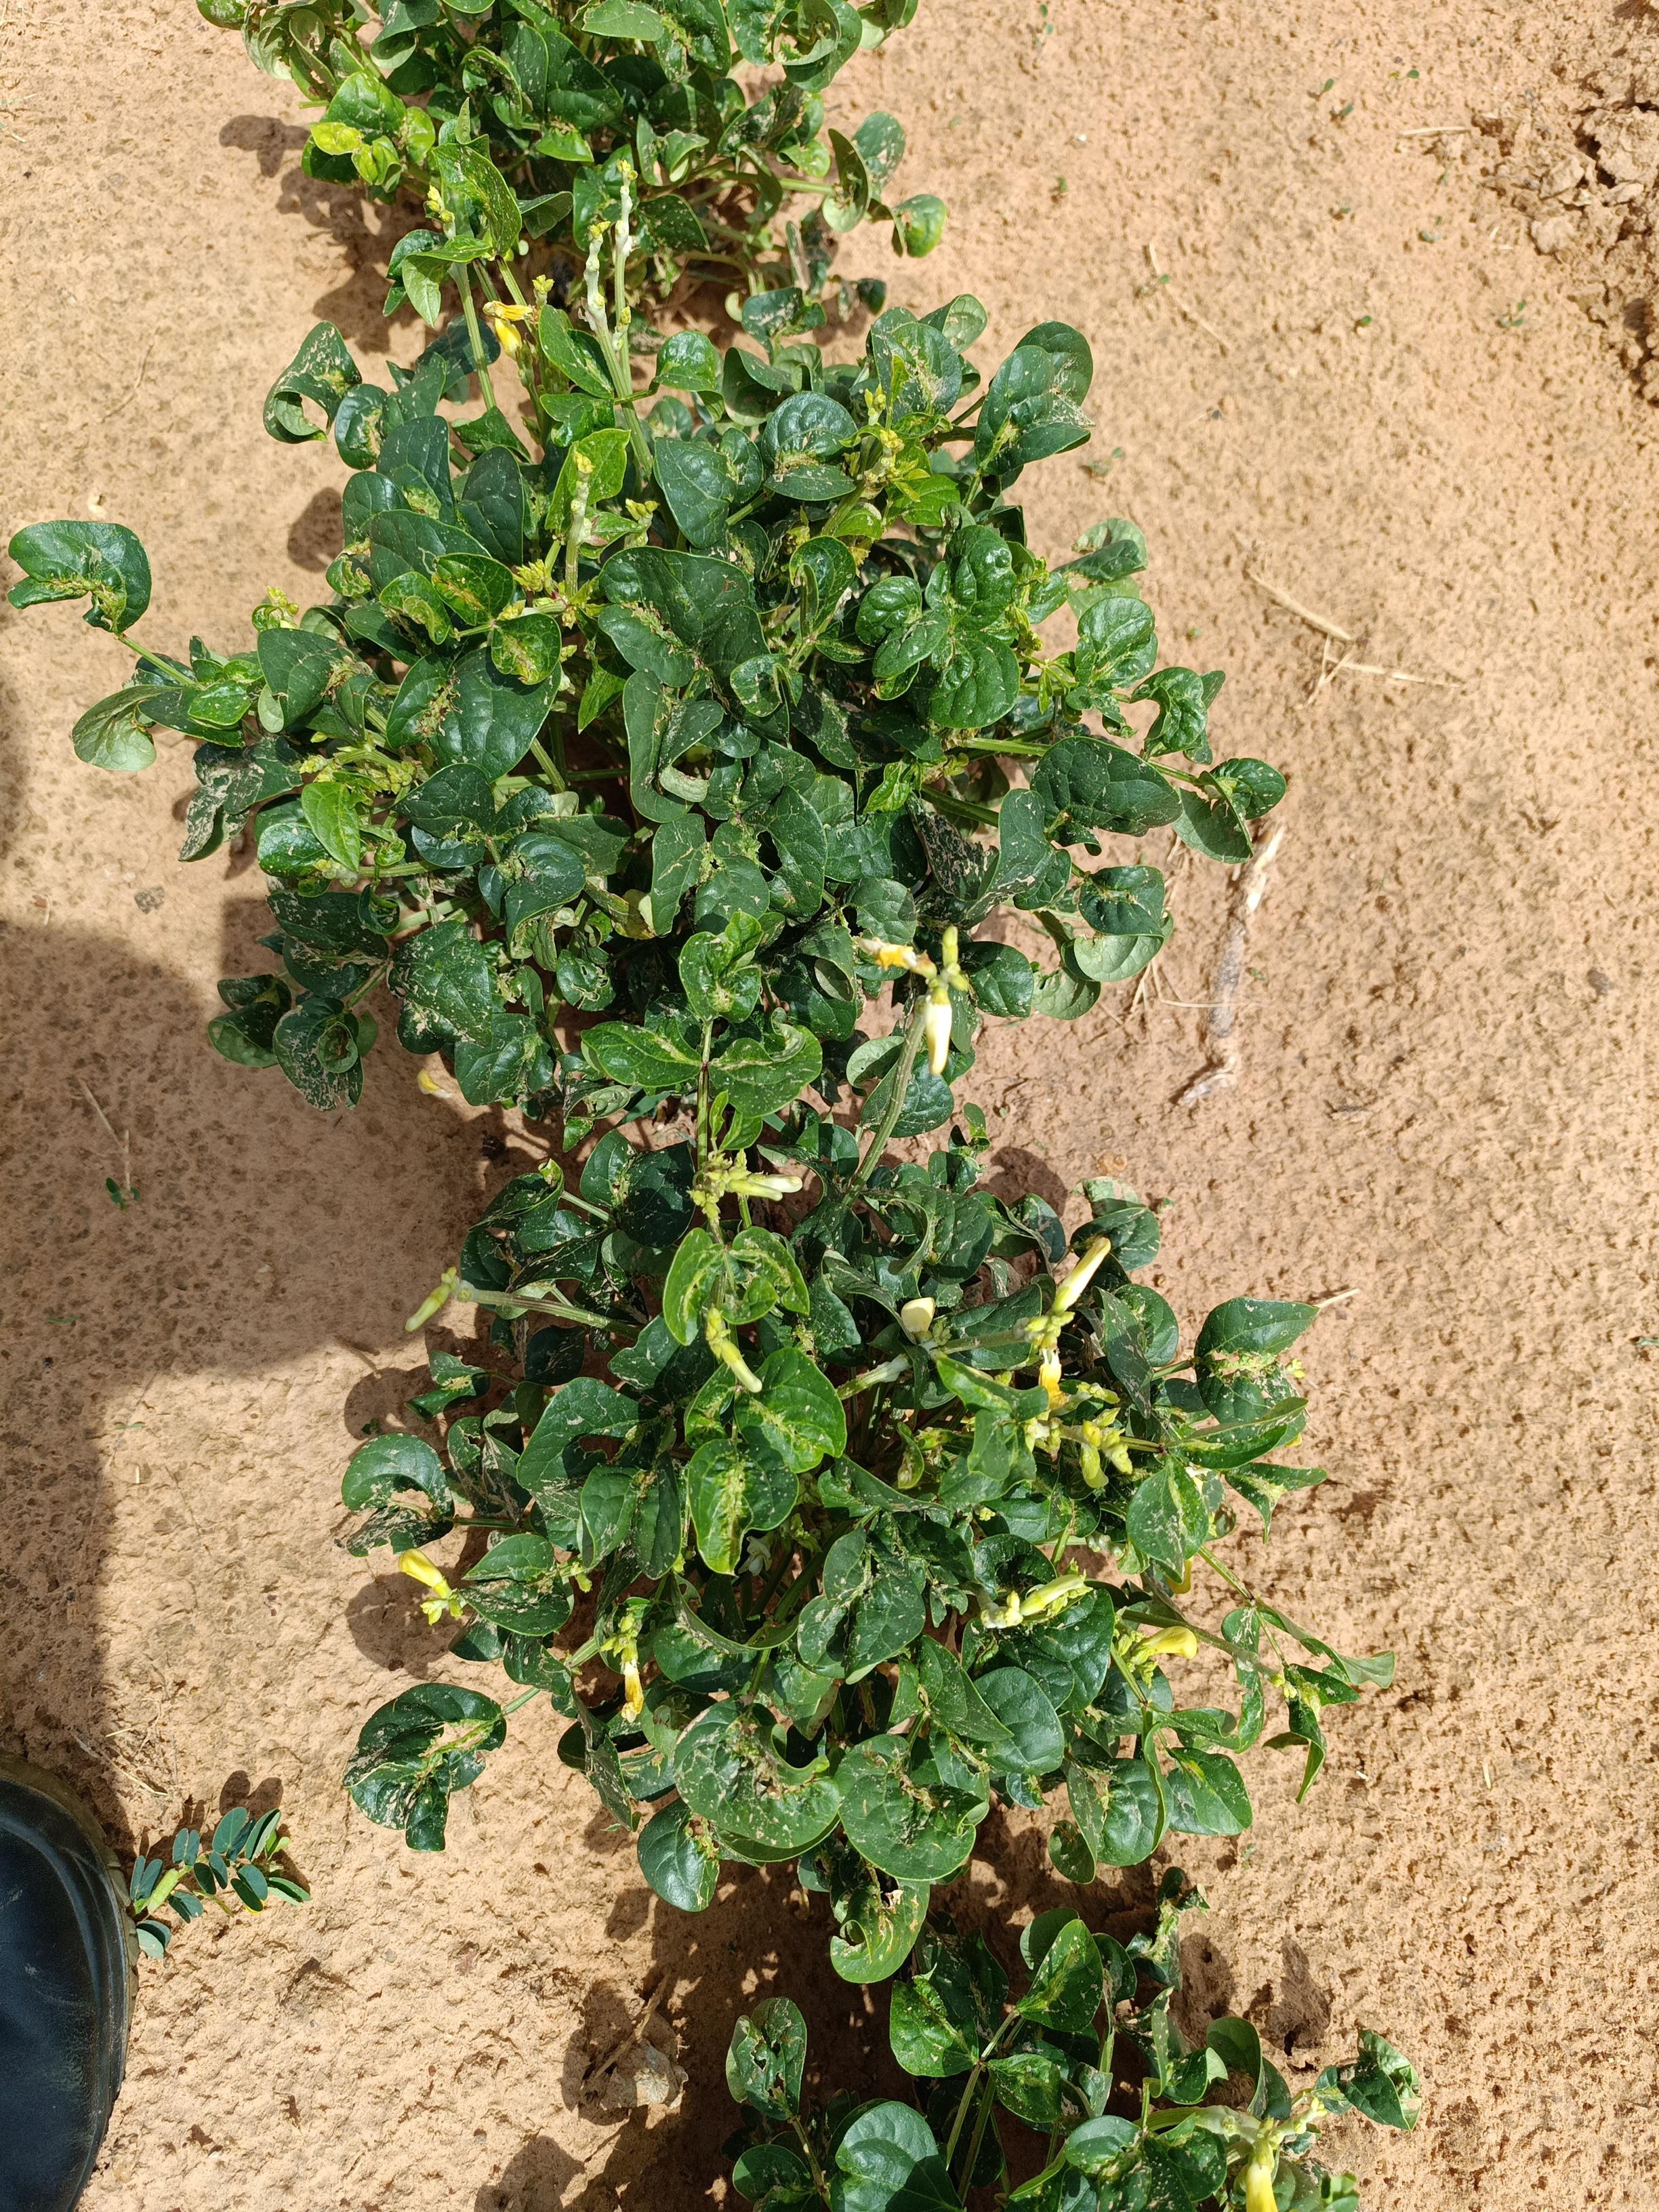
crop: cowpea
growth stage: flowering
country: Nigeria
